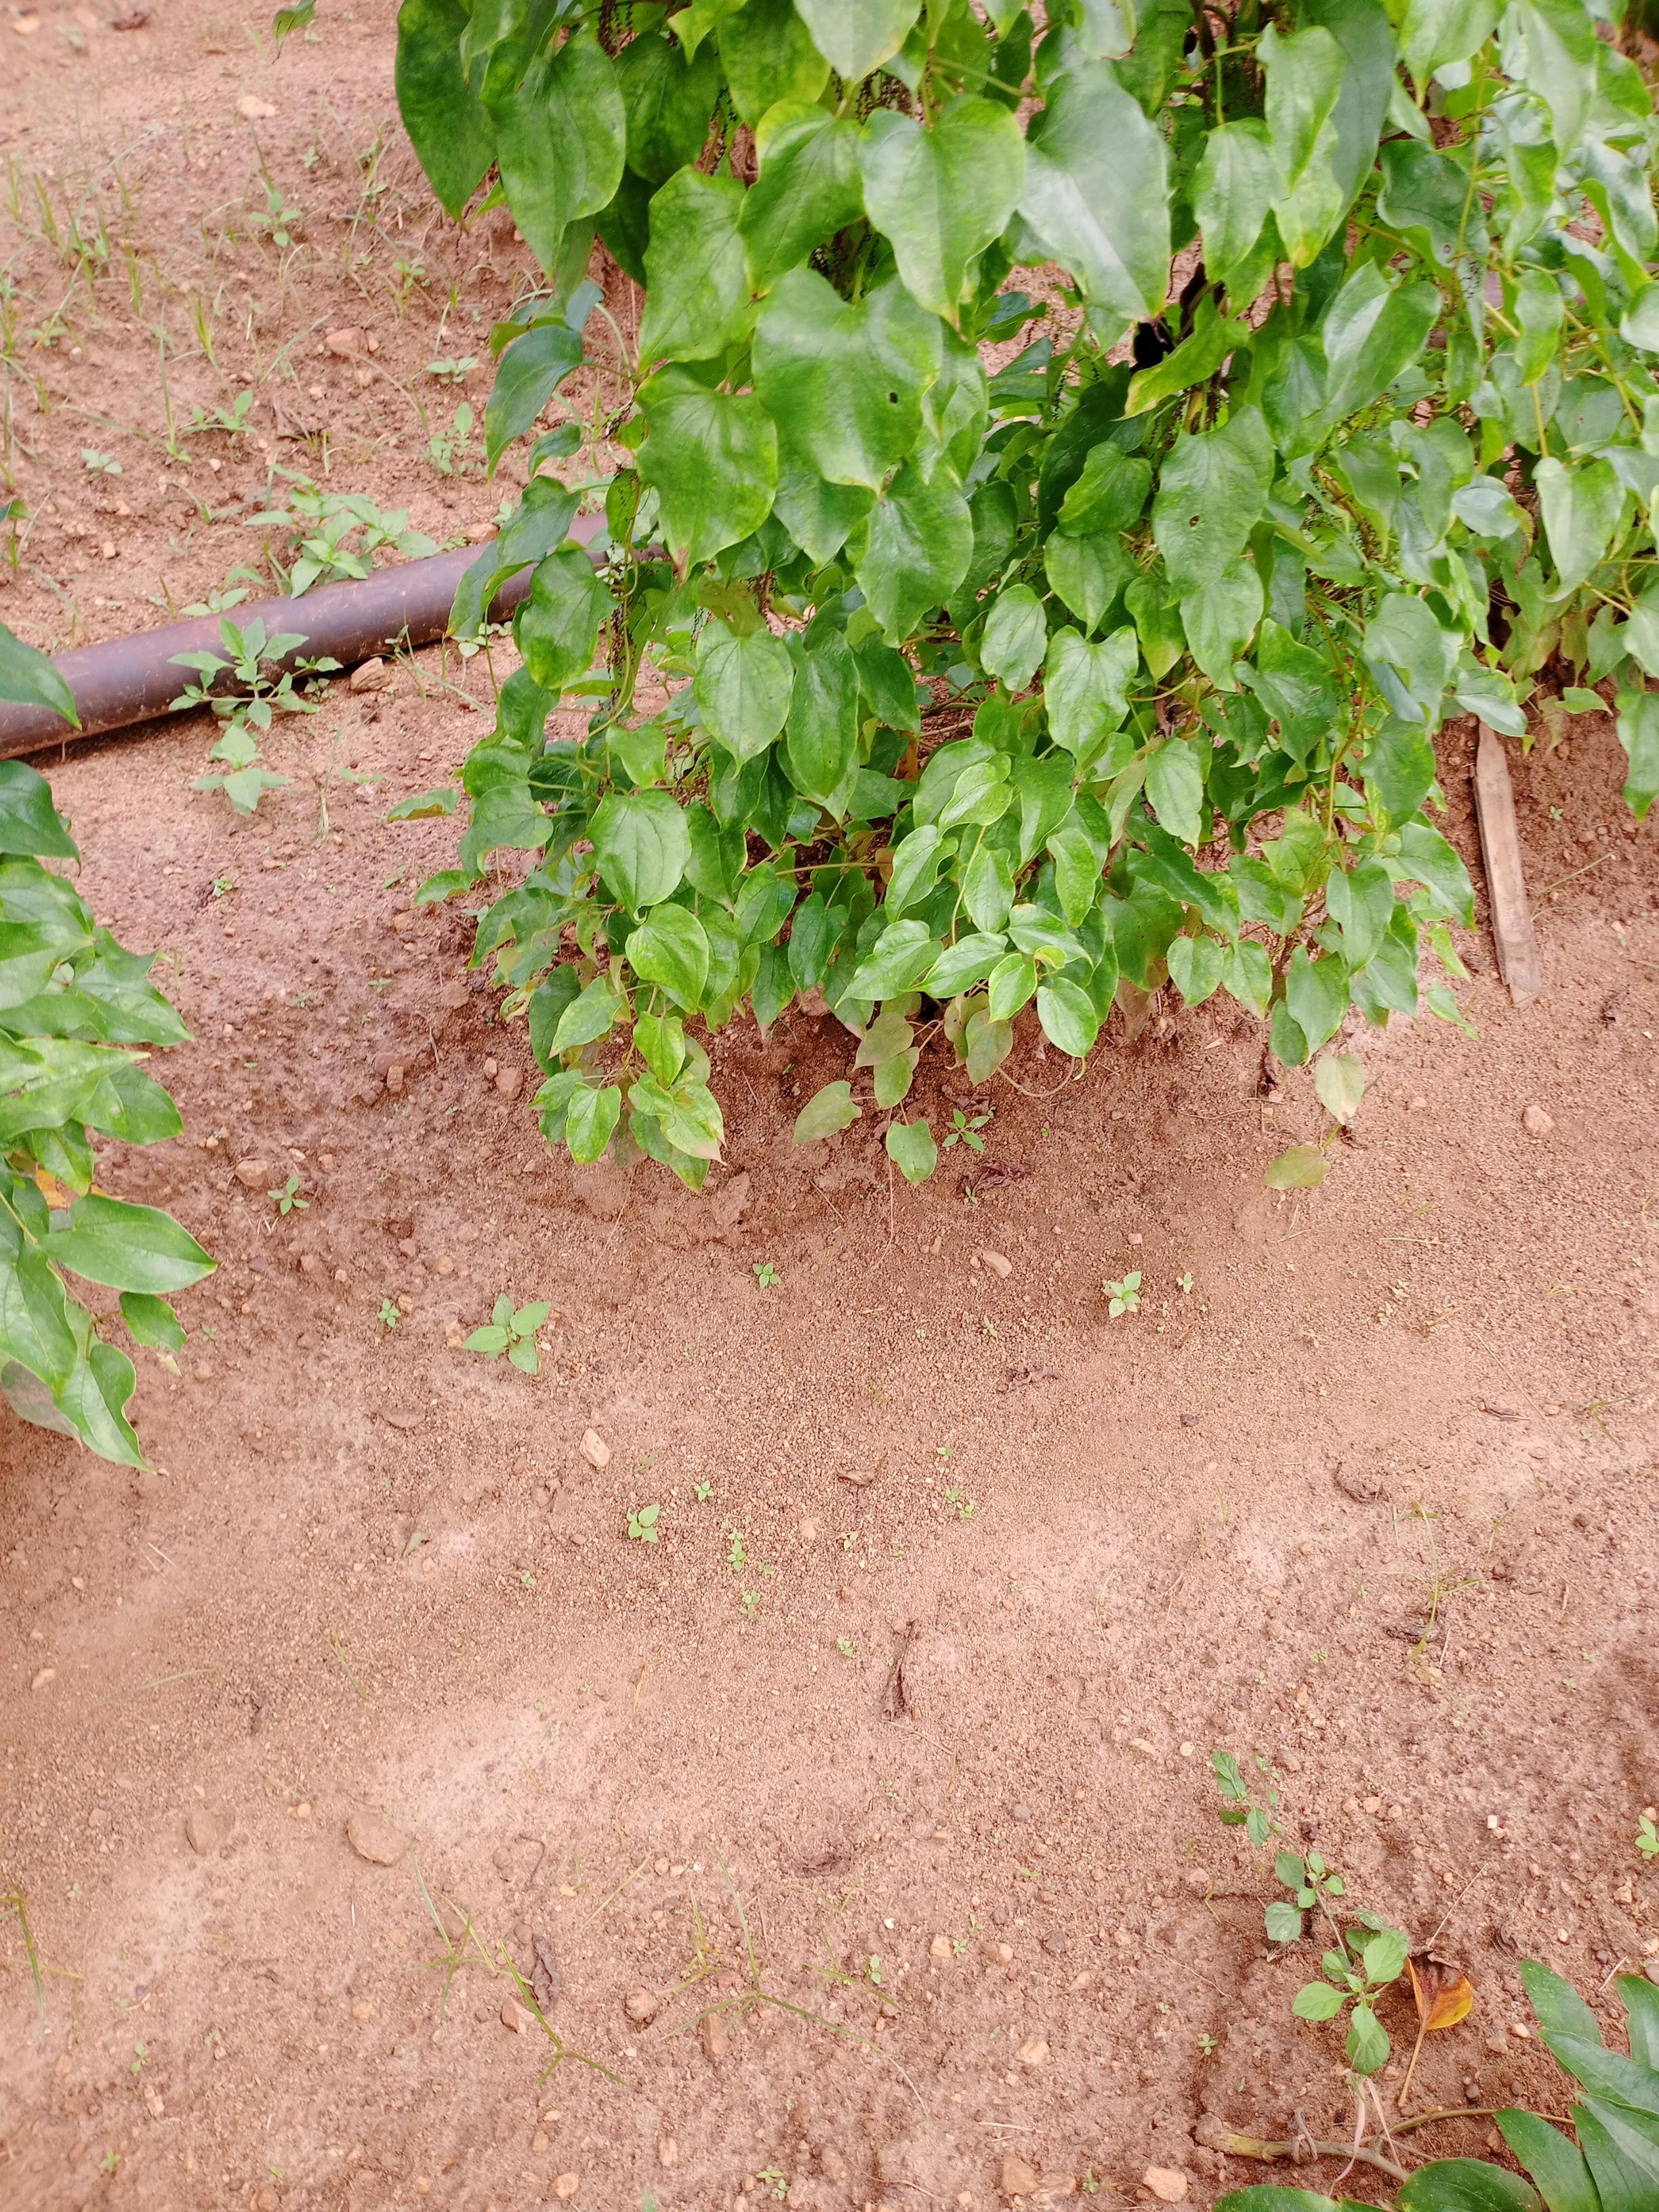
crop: yam
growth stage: vegetative
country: Nigeria
